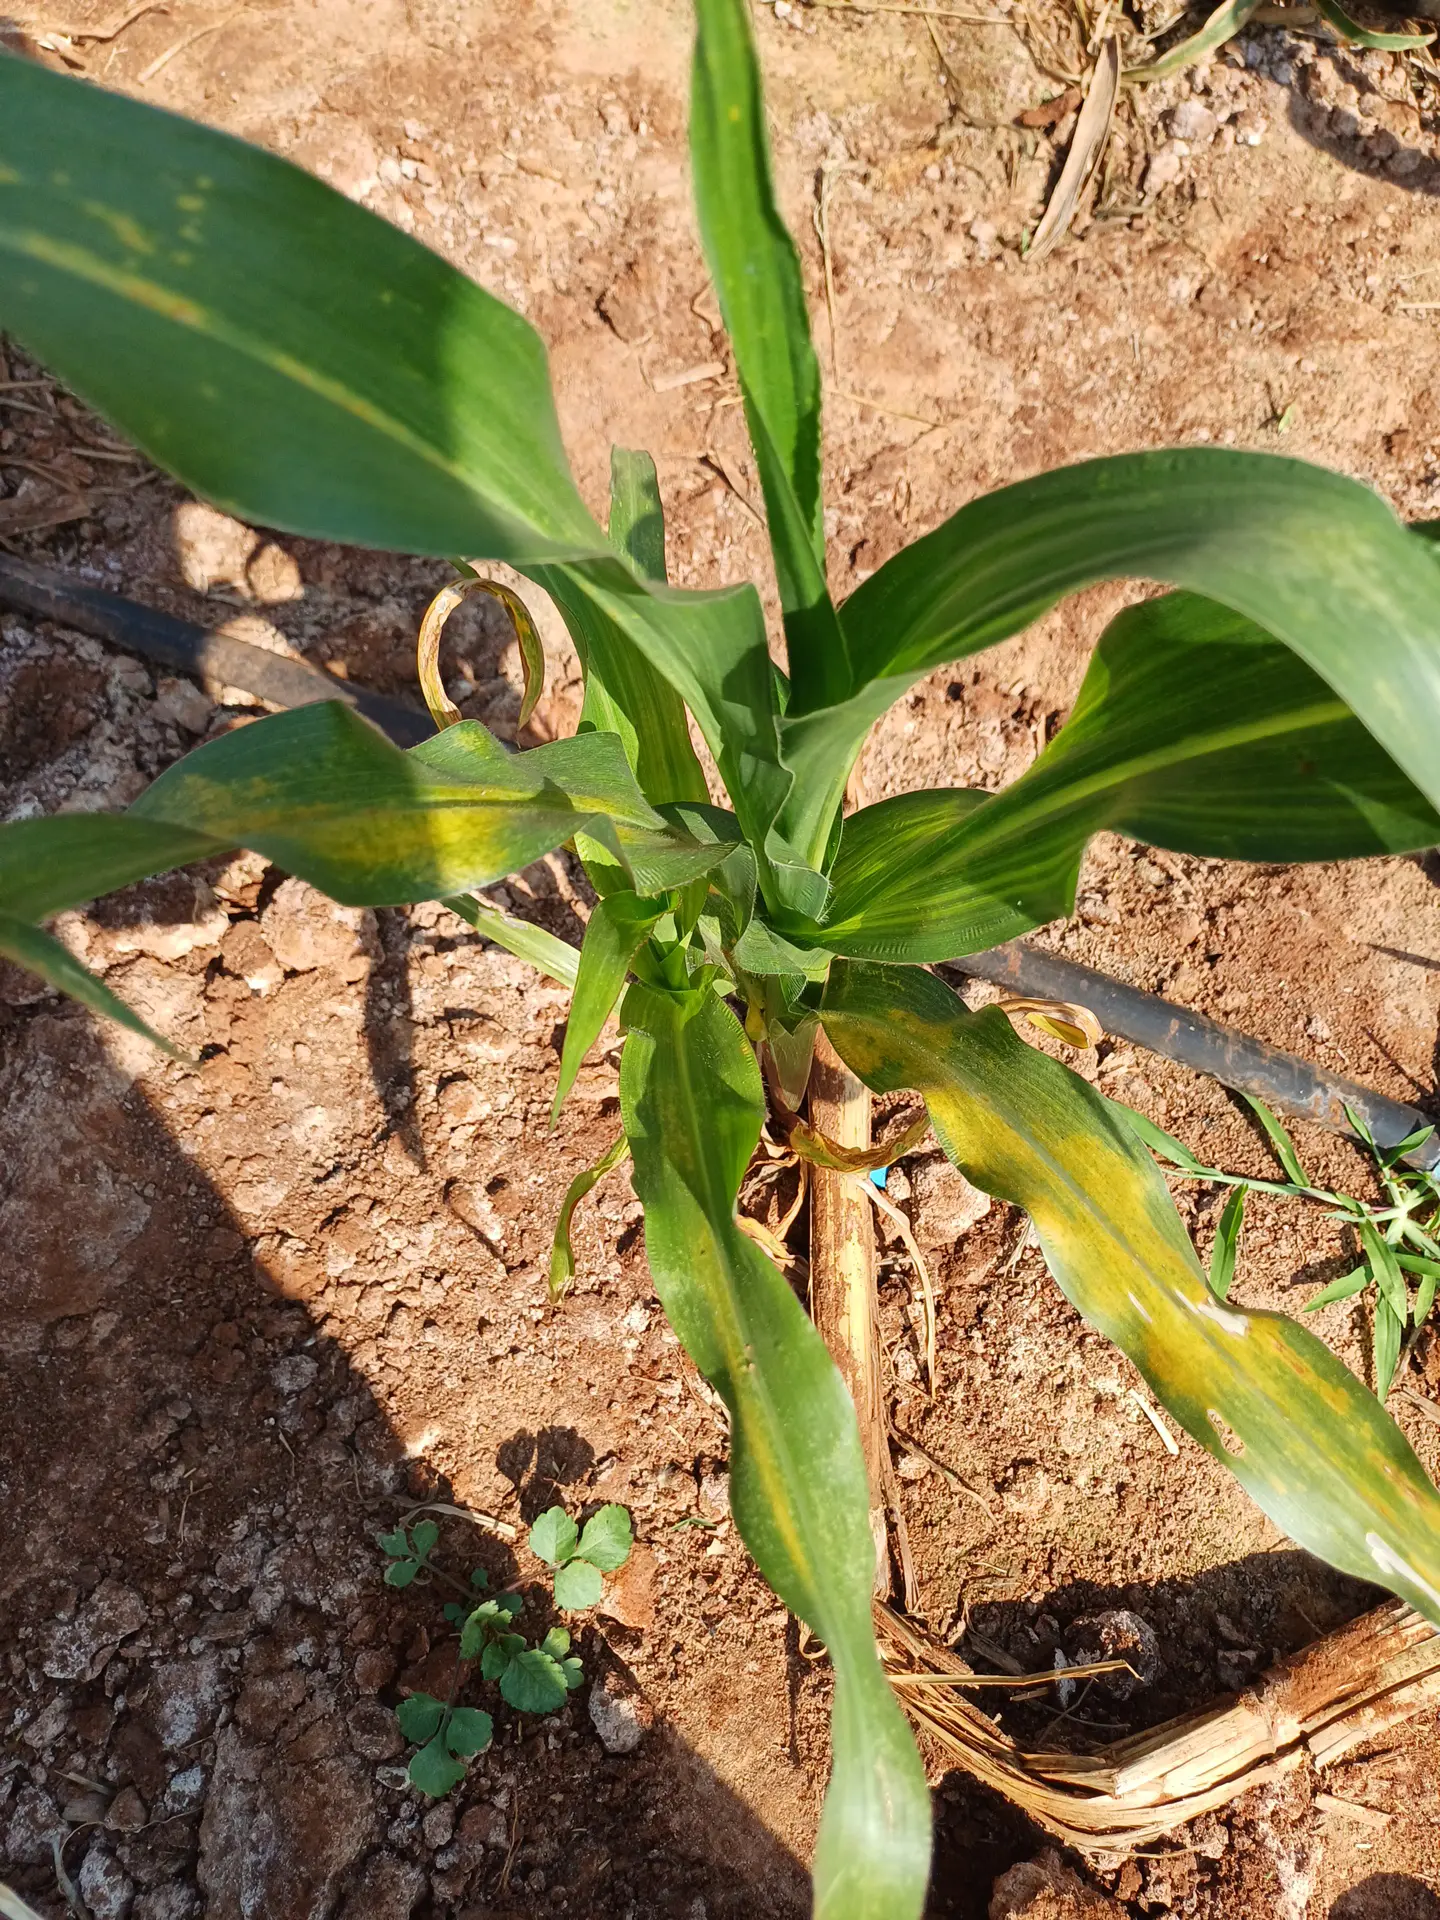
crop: maize
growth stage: flowering
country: Kenya
